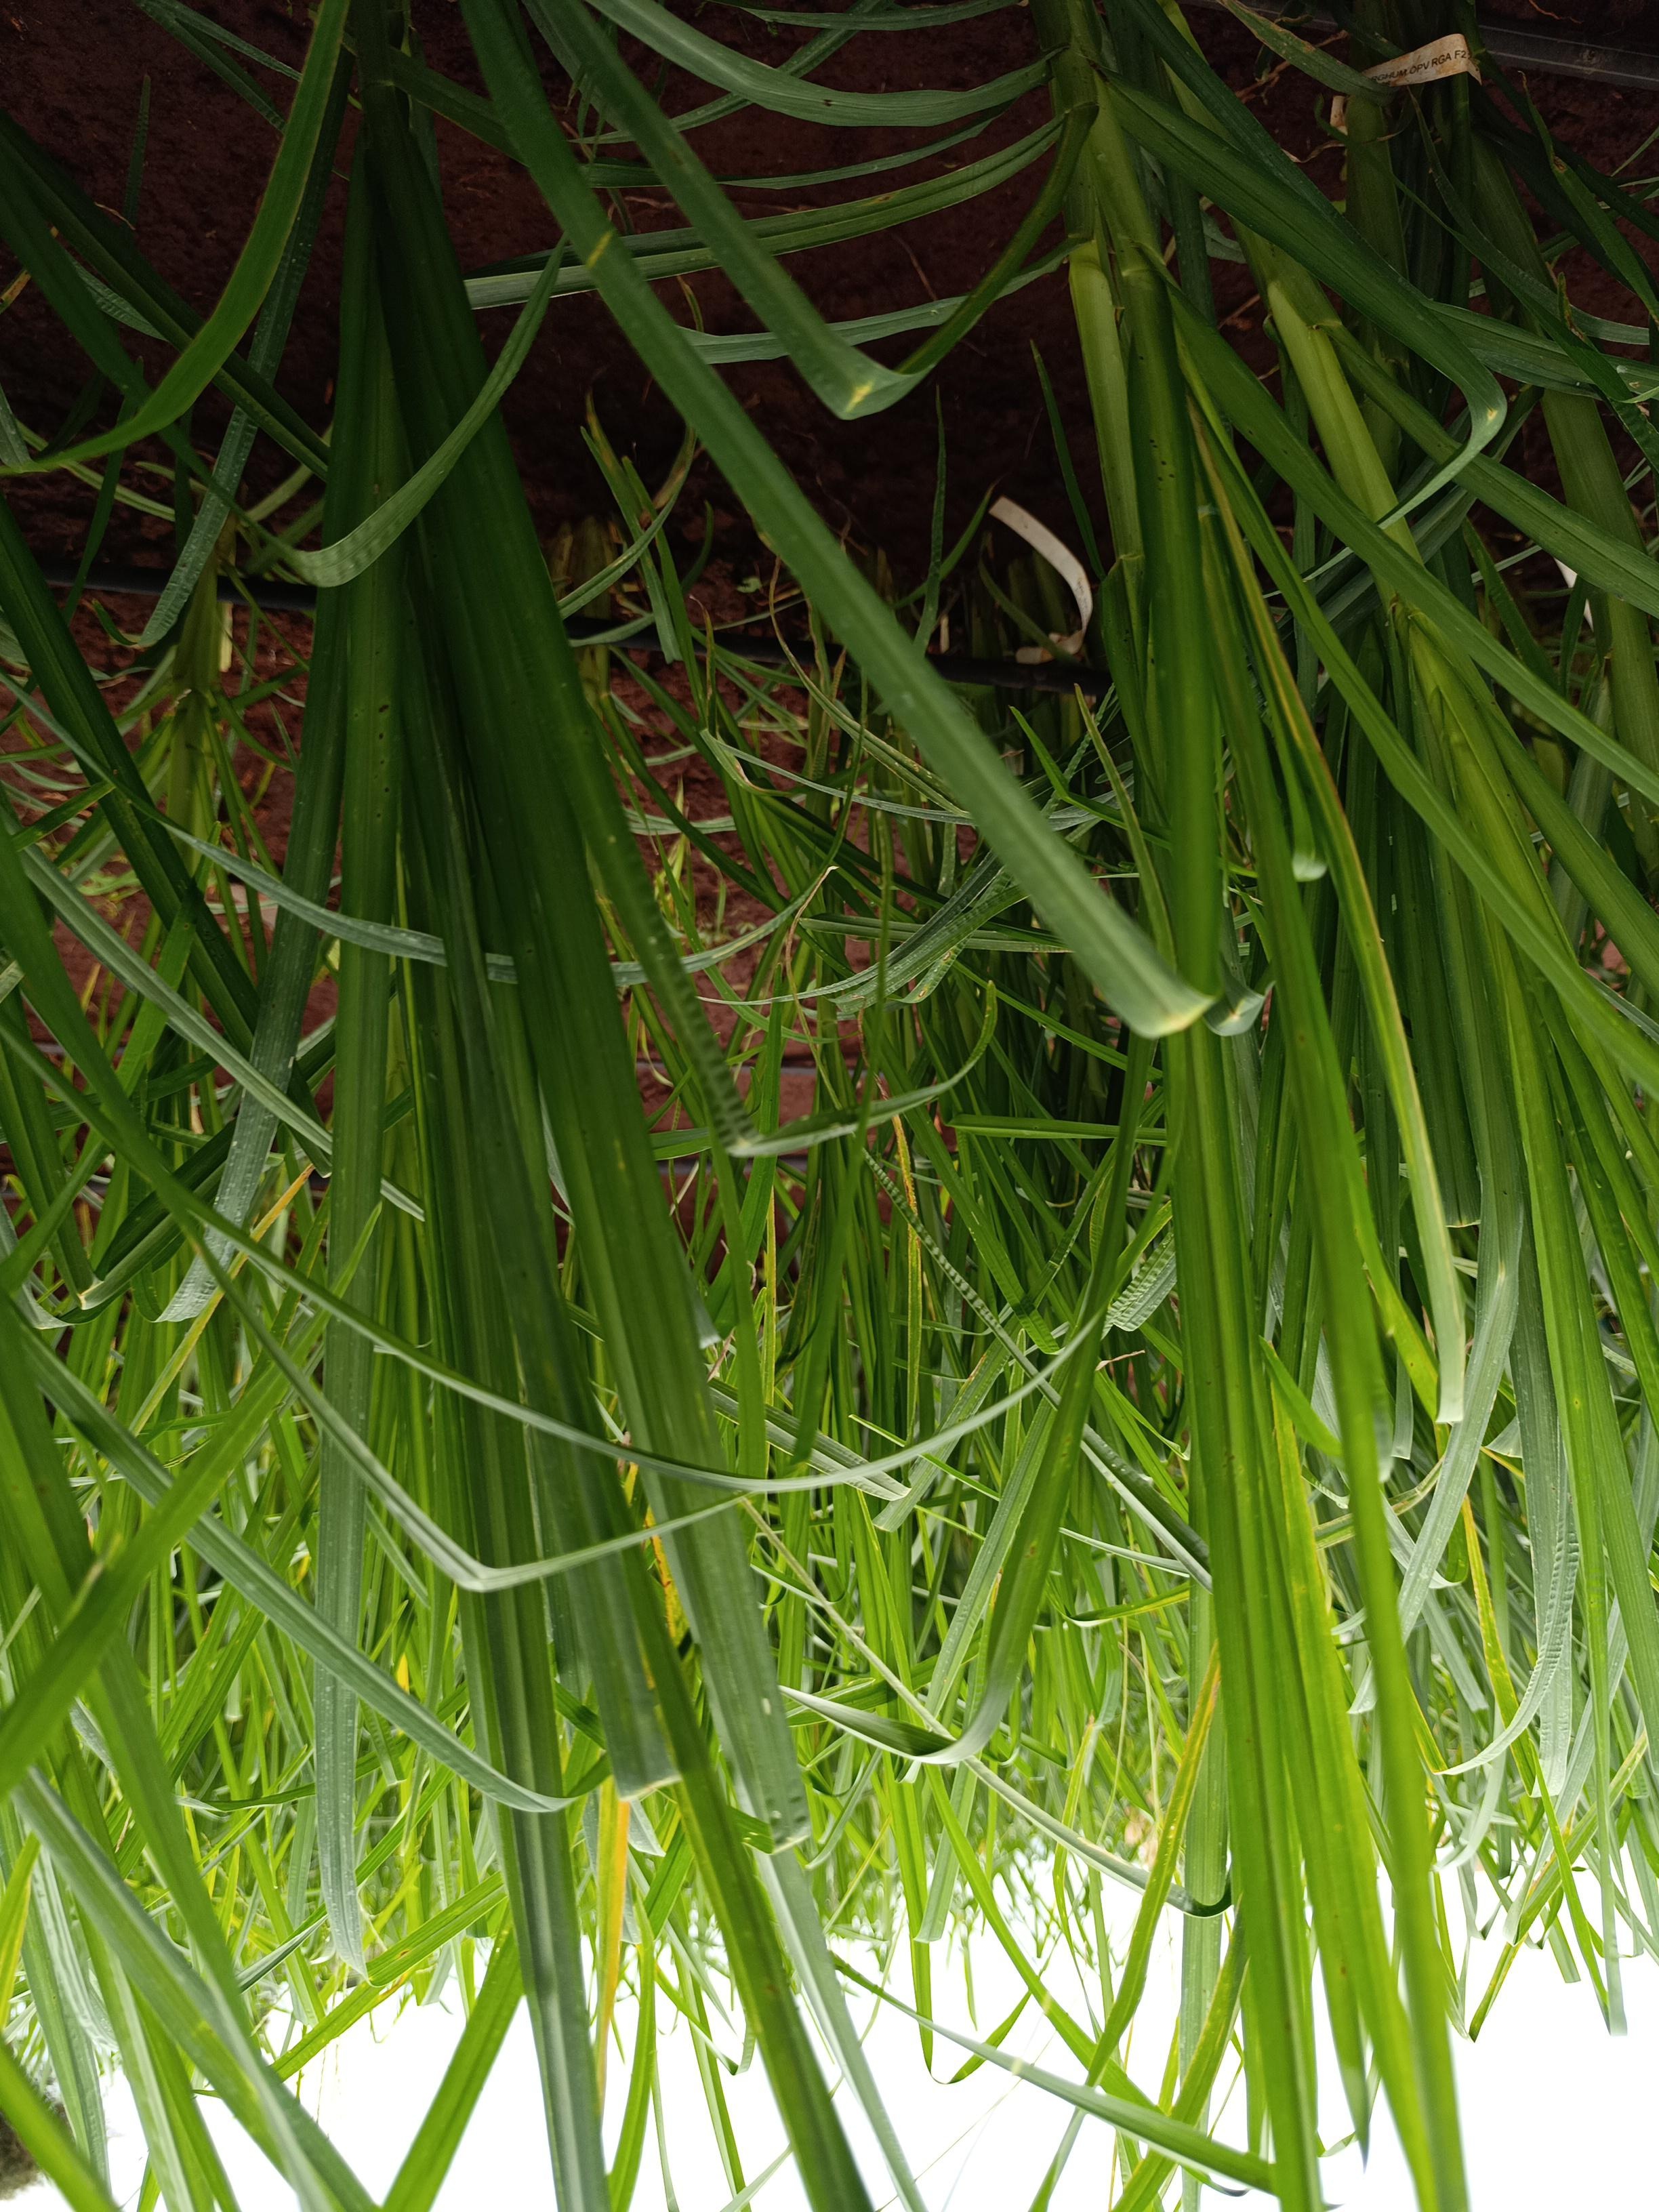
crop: finger millet
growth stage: heading tuber
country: Kenya
